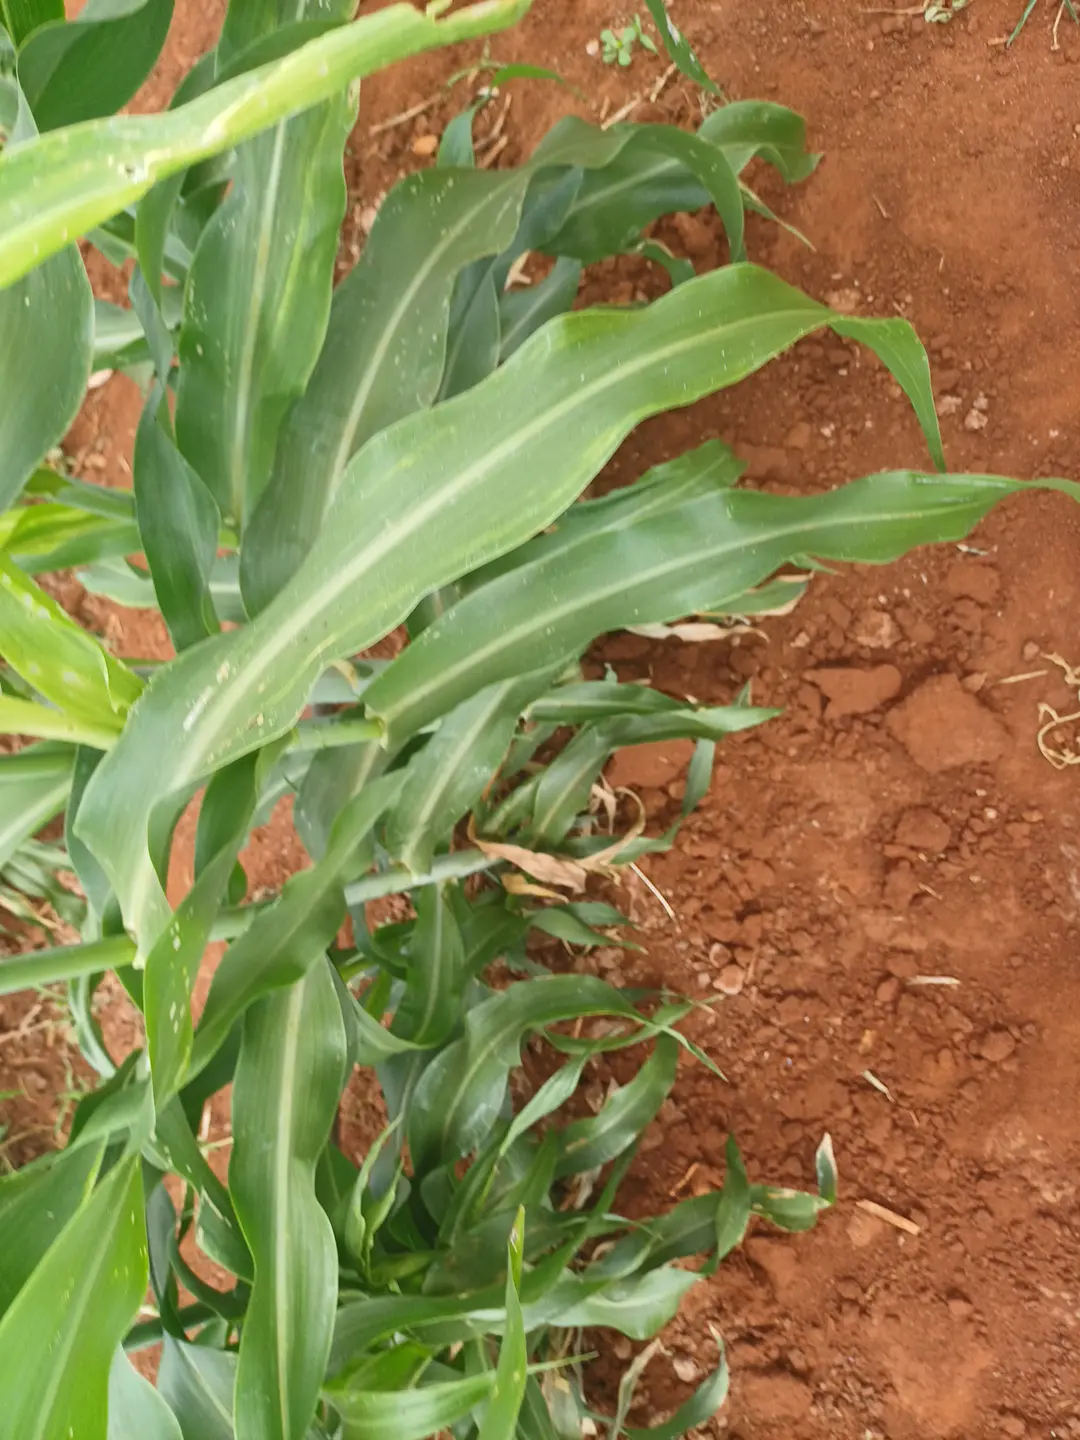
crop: sorghum
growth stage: heading tuber
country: Kenya
